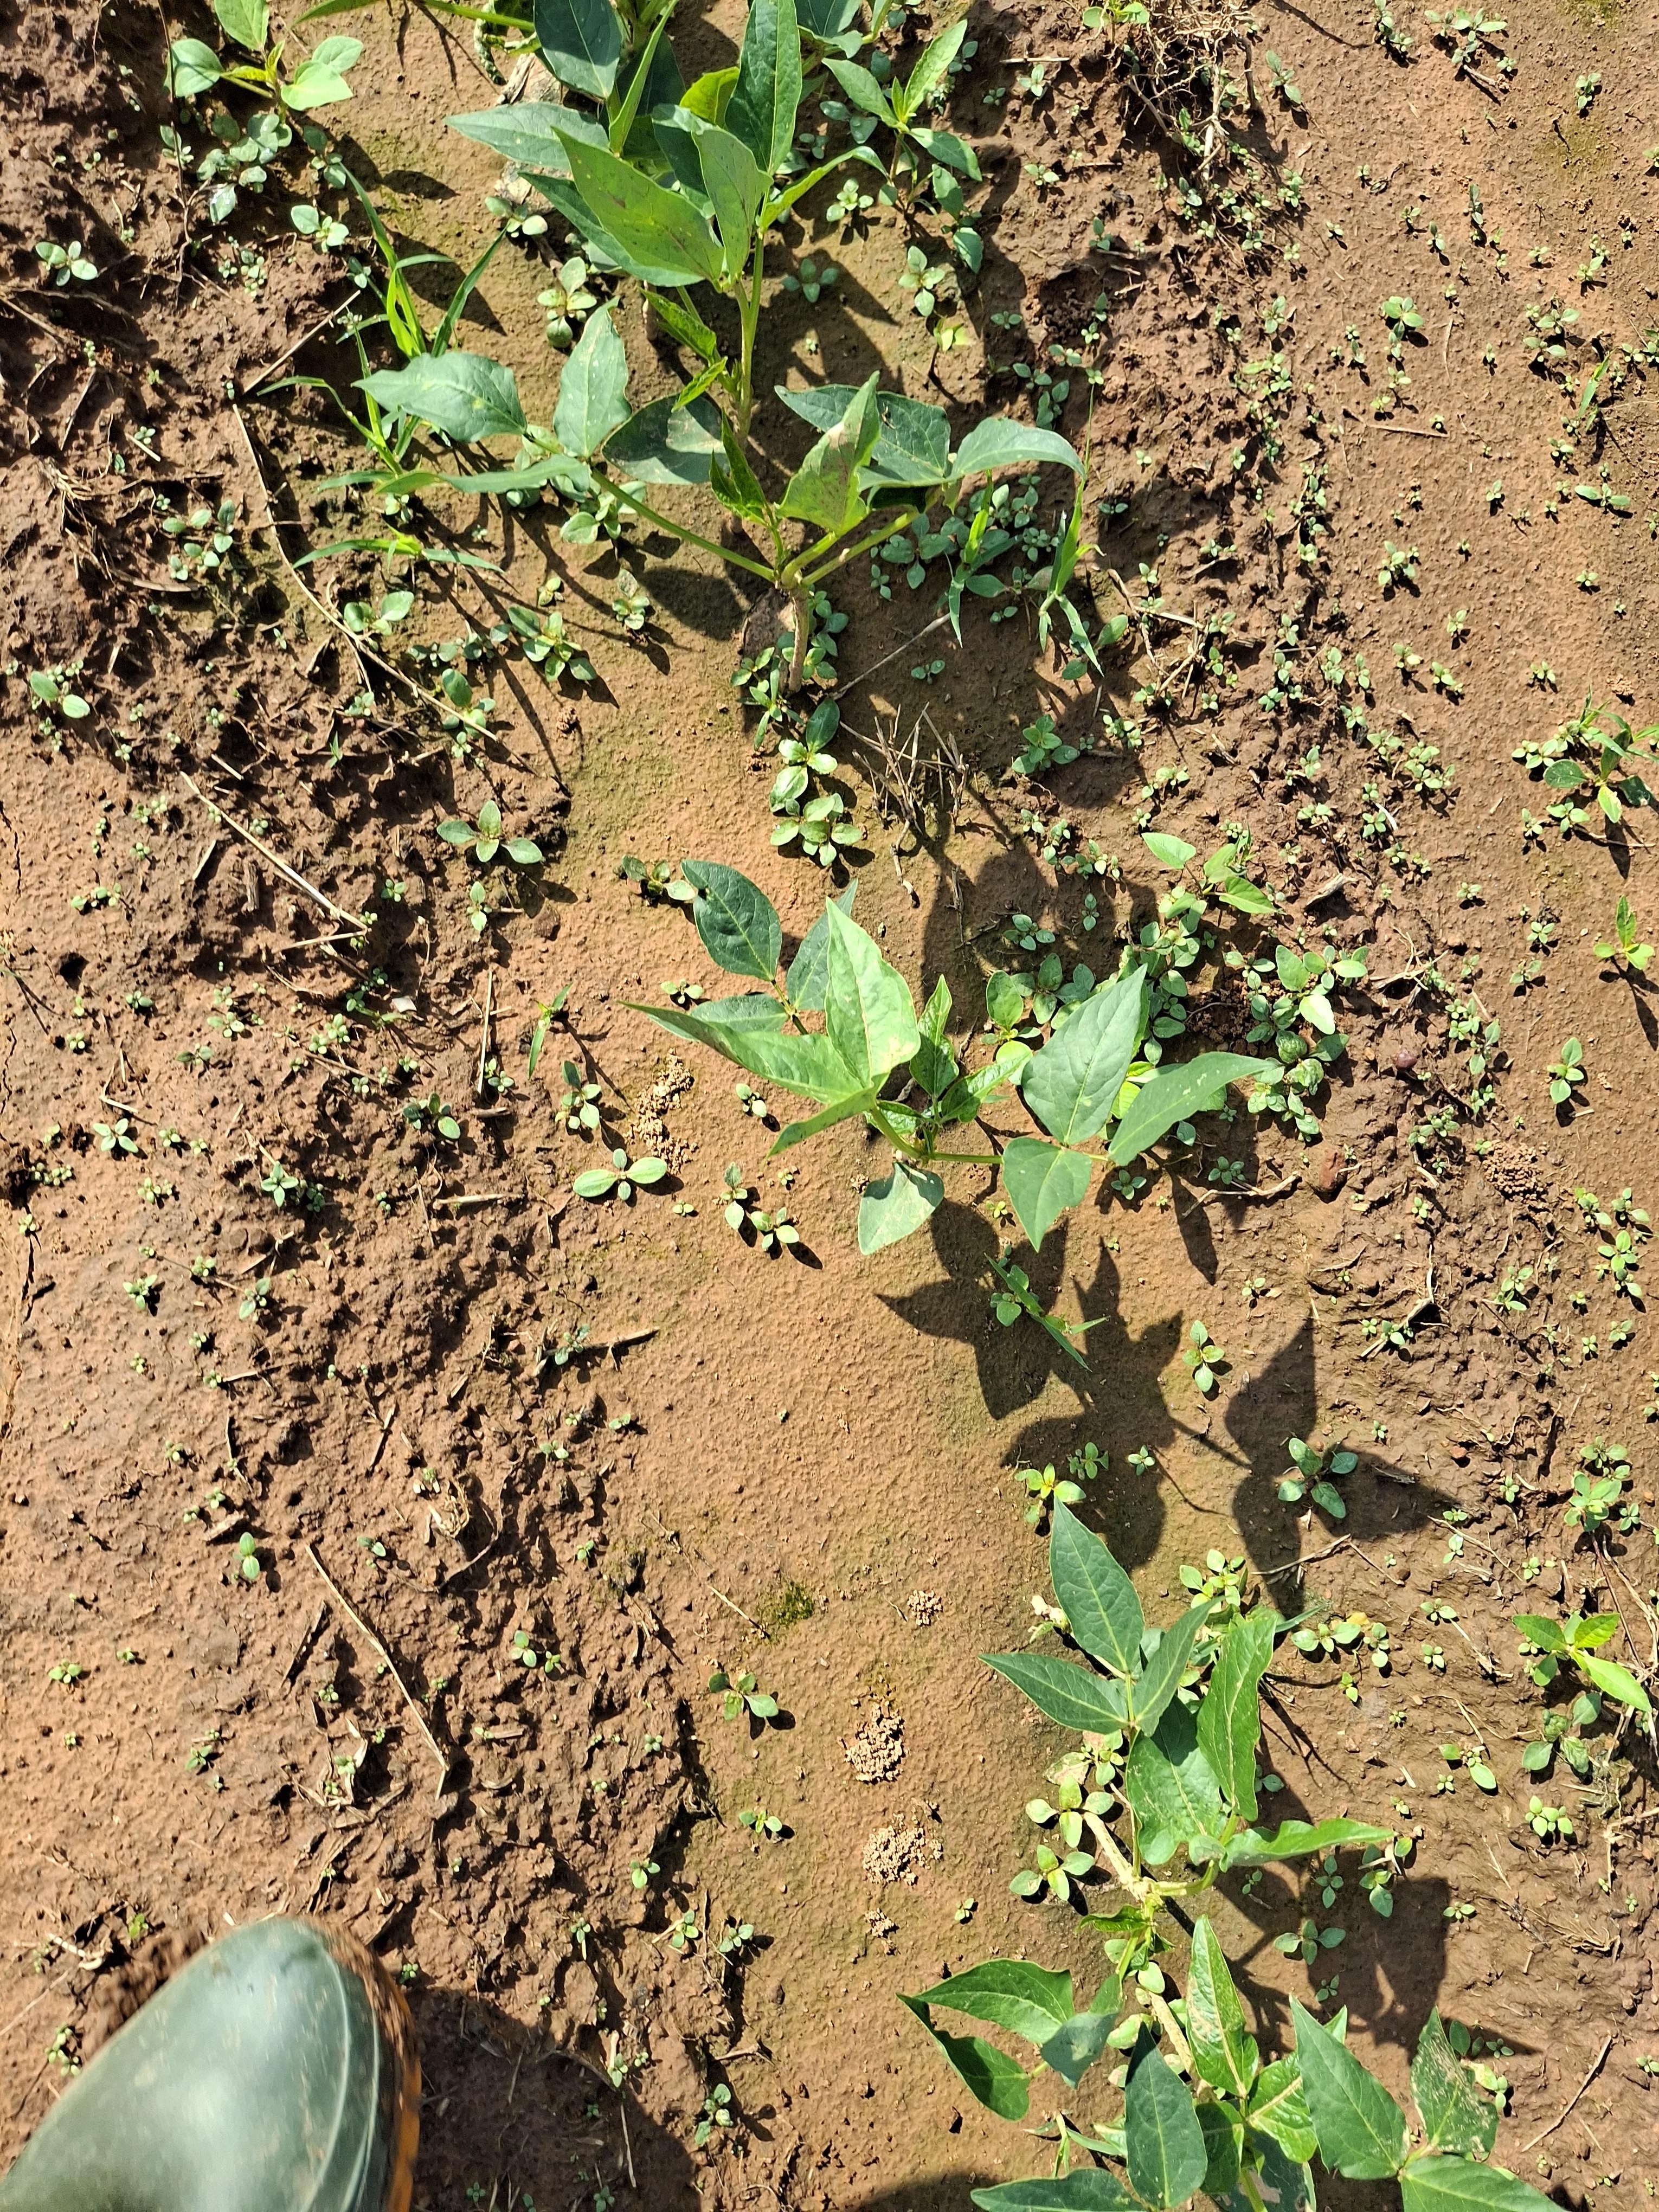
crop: cowpea
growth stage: sprouting emergence
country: Nigeria
